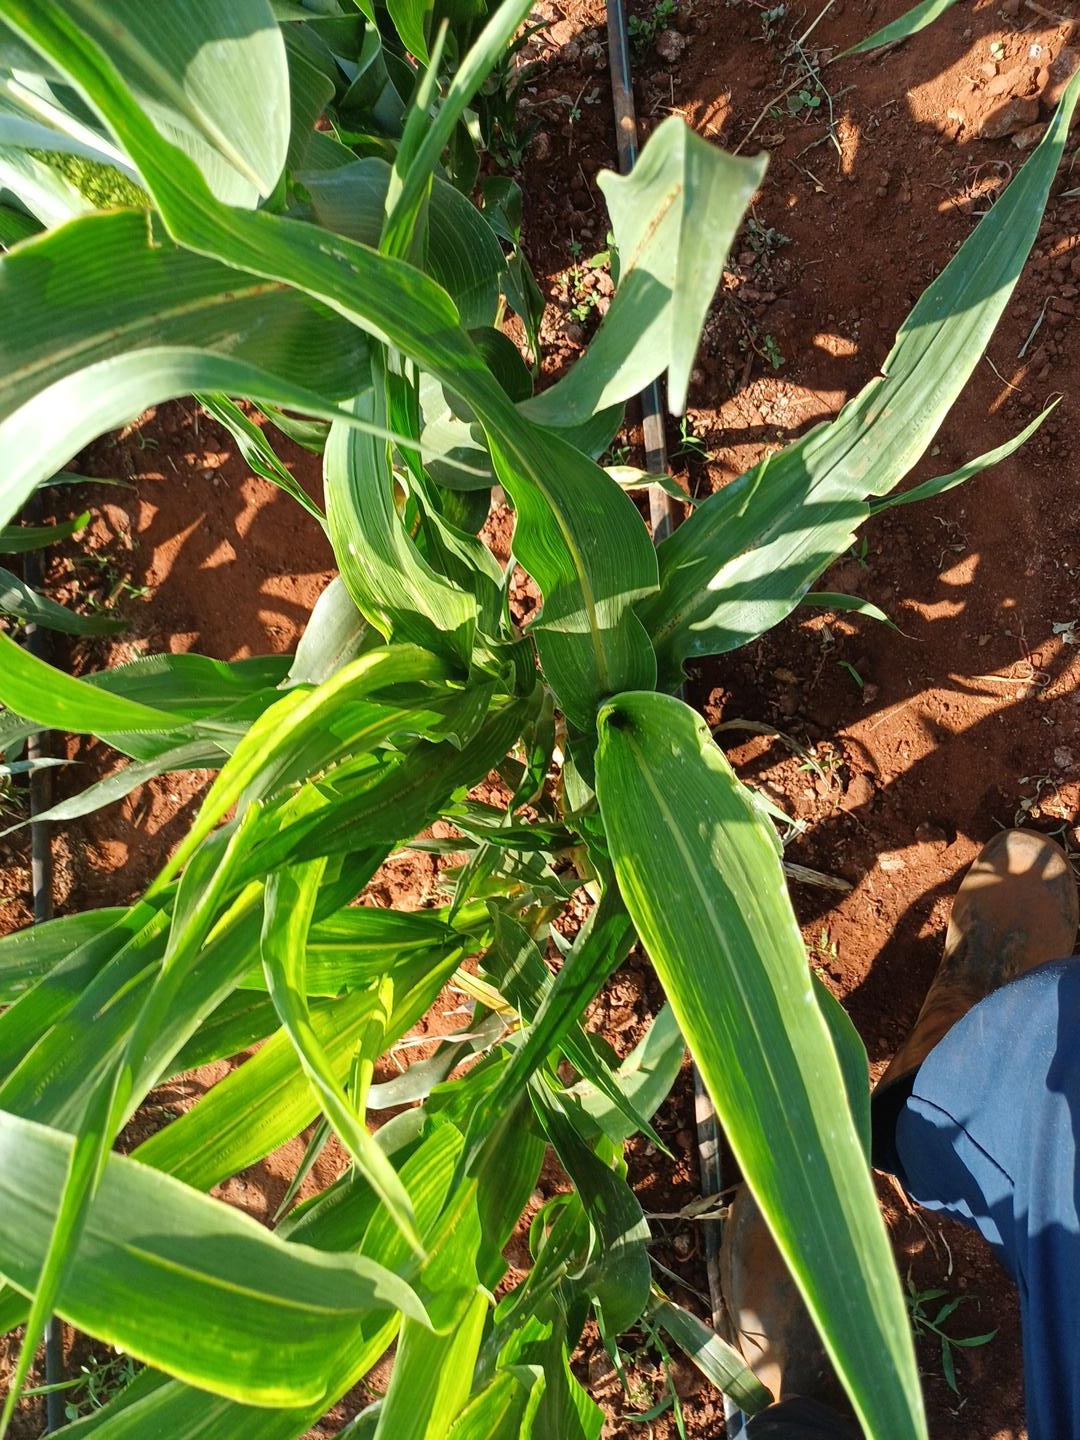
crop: sorghum
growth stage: heading tuber
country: Kenya
